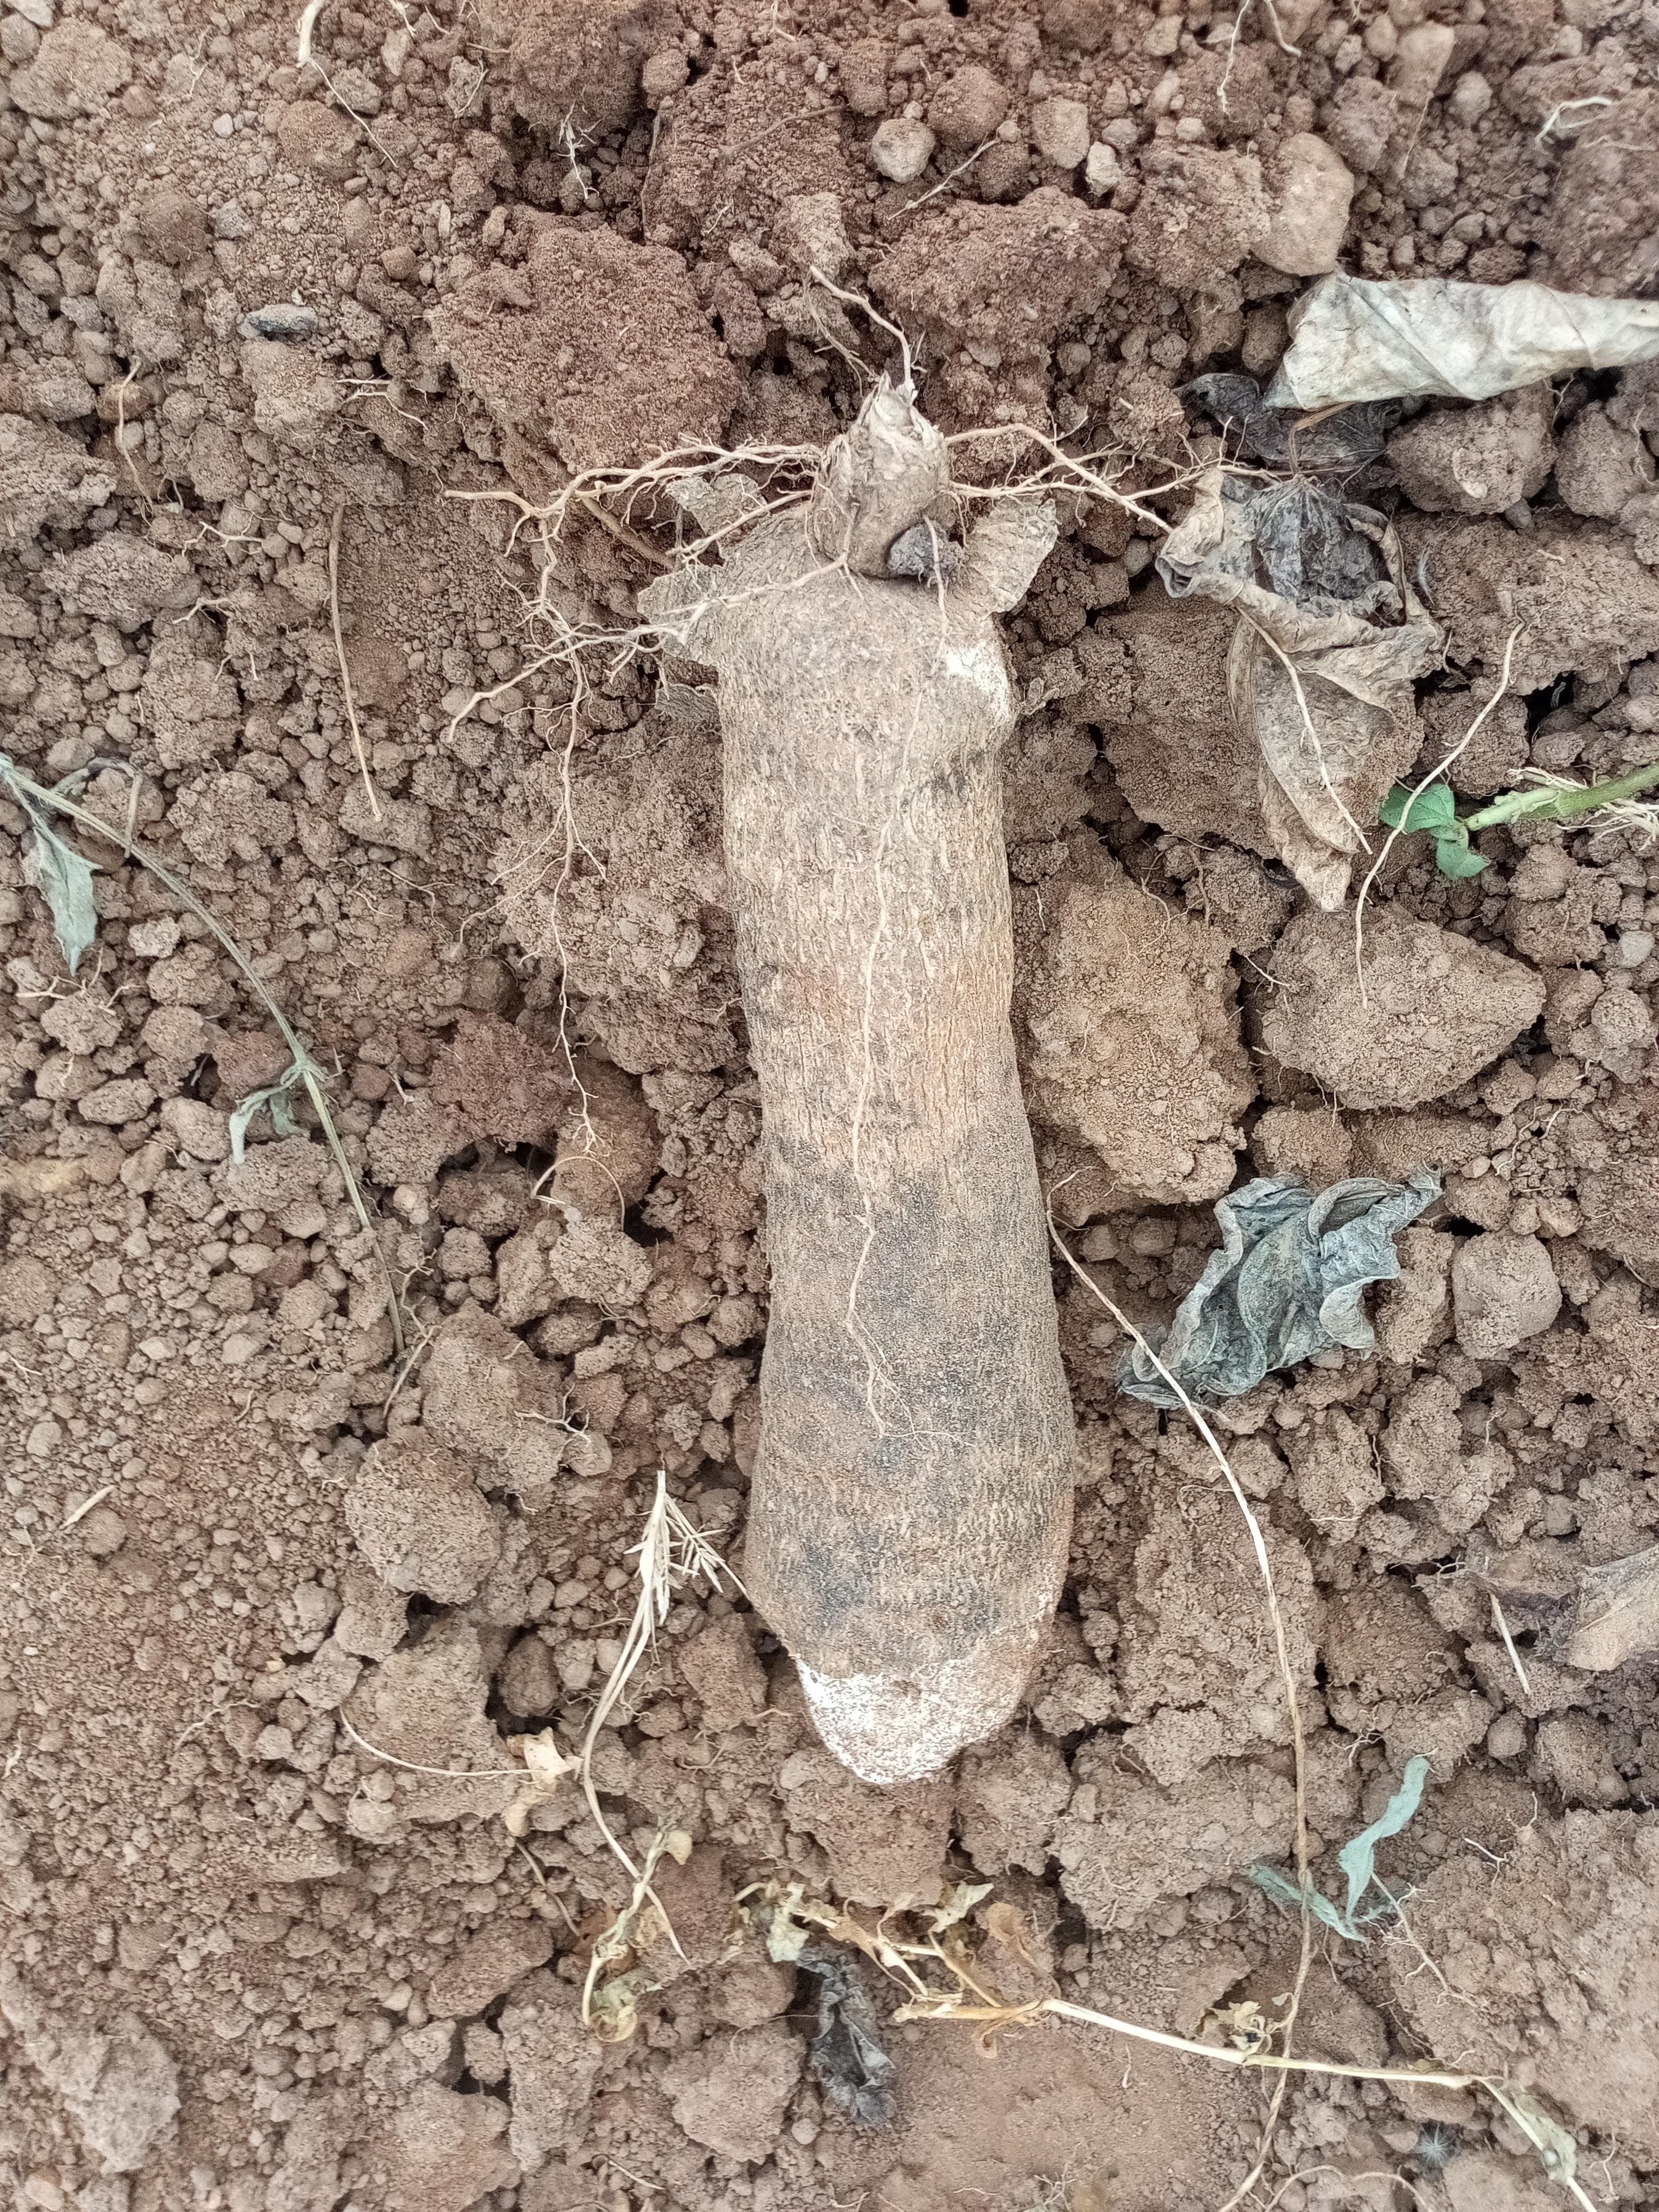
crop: yam
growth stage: harvest
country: Nigeria
